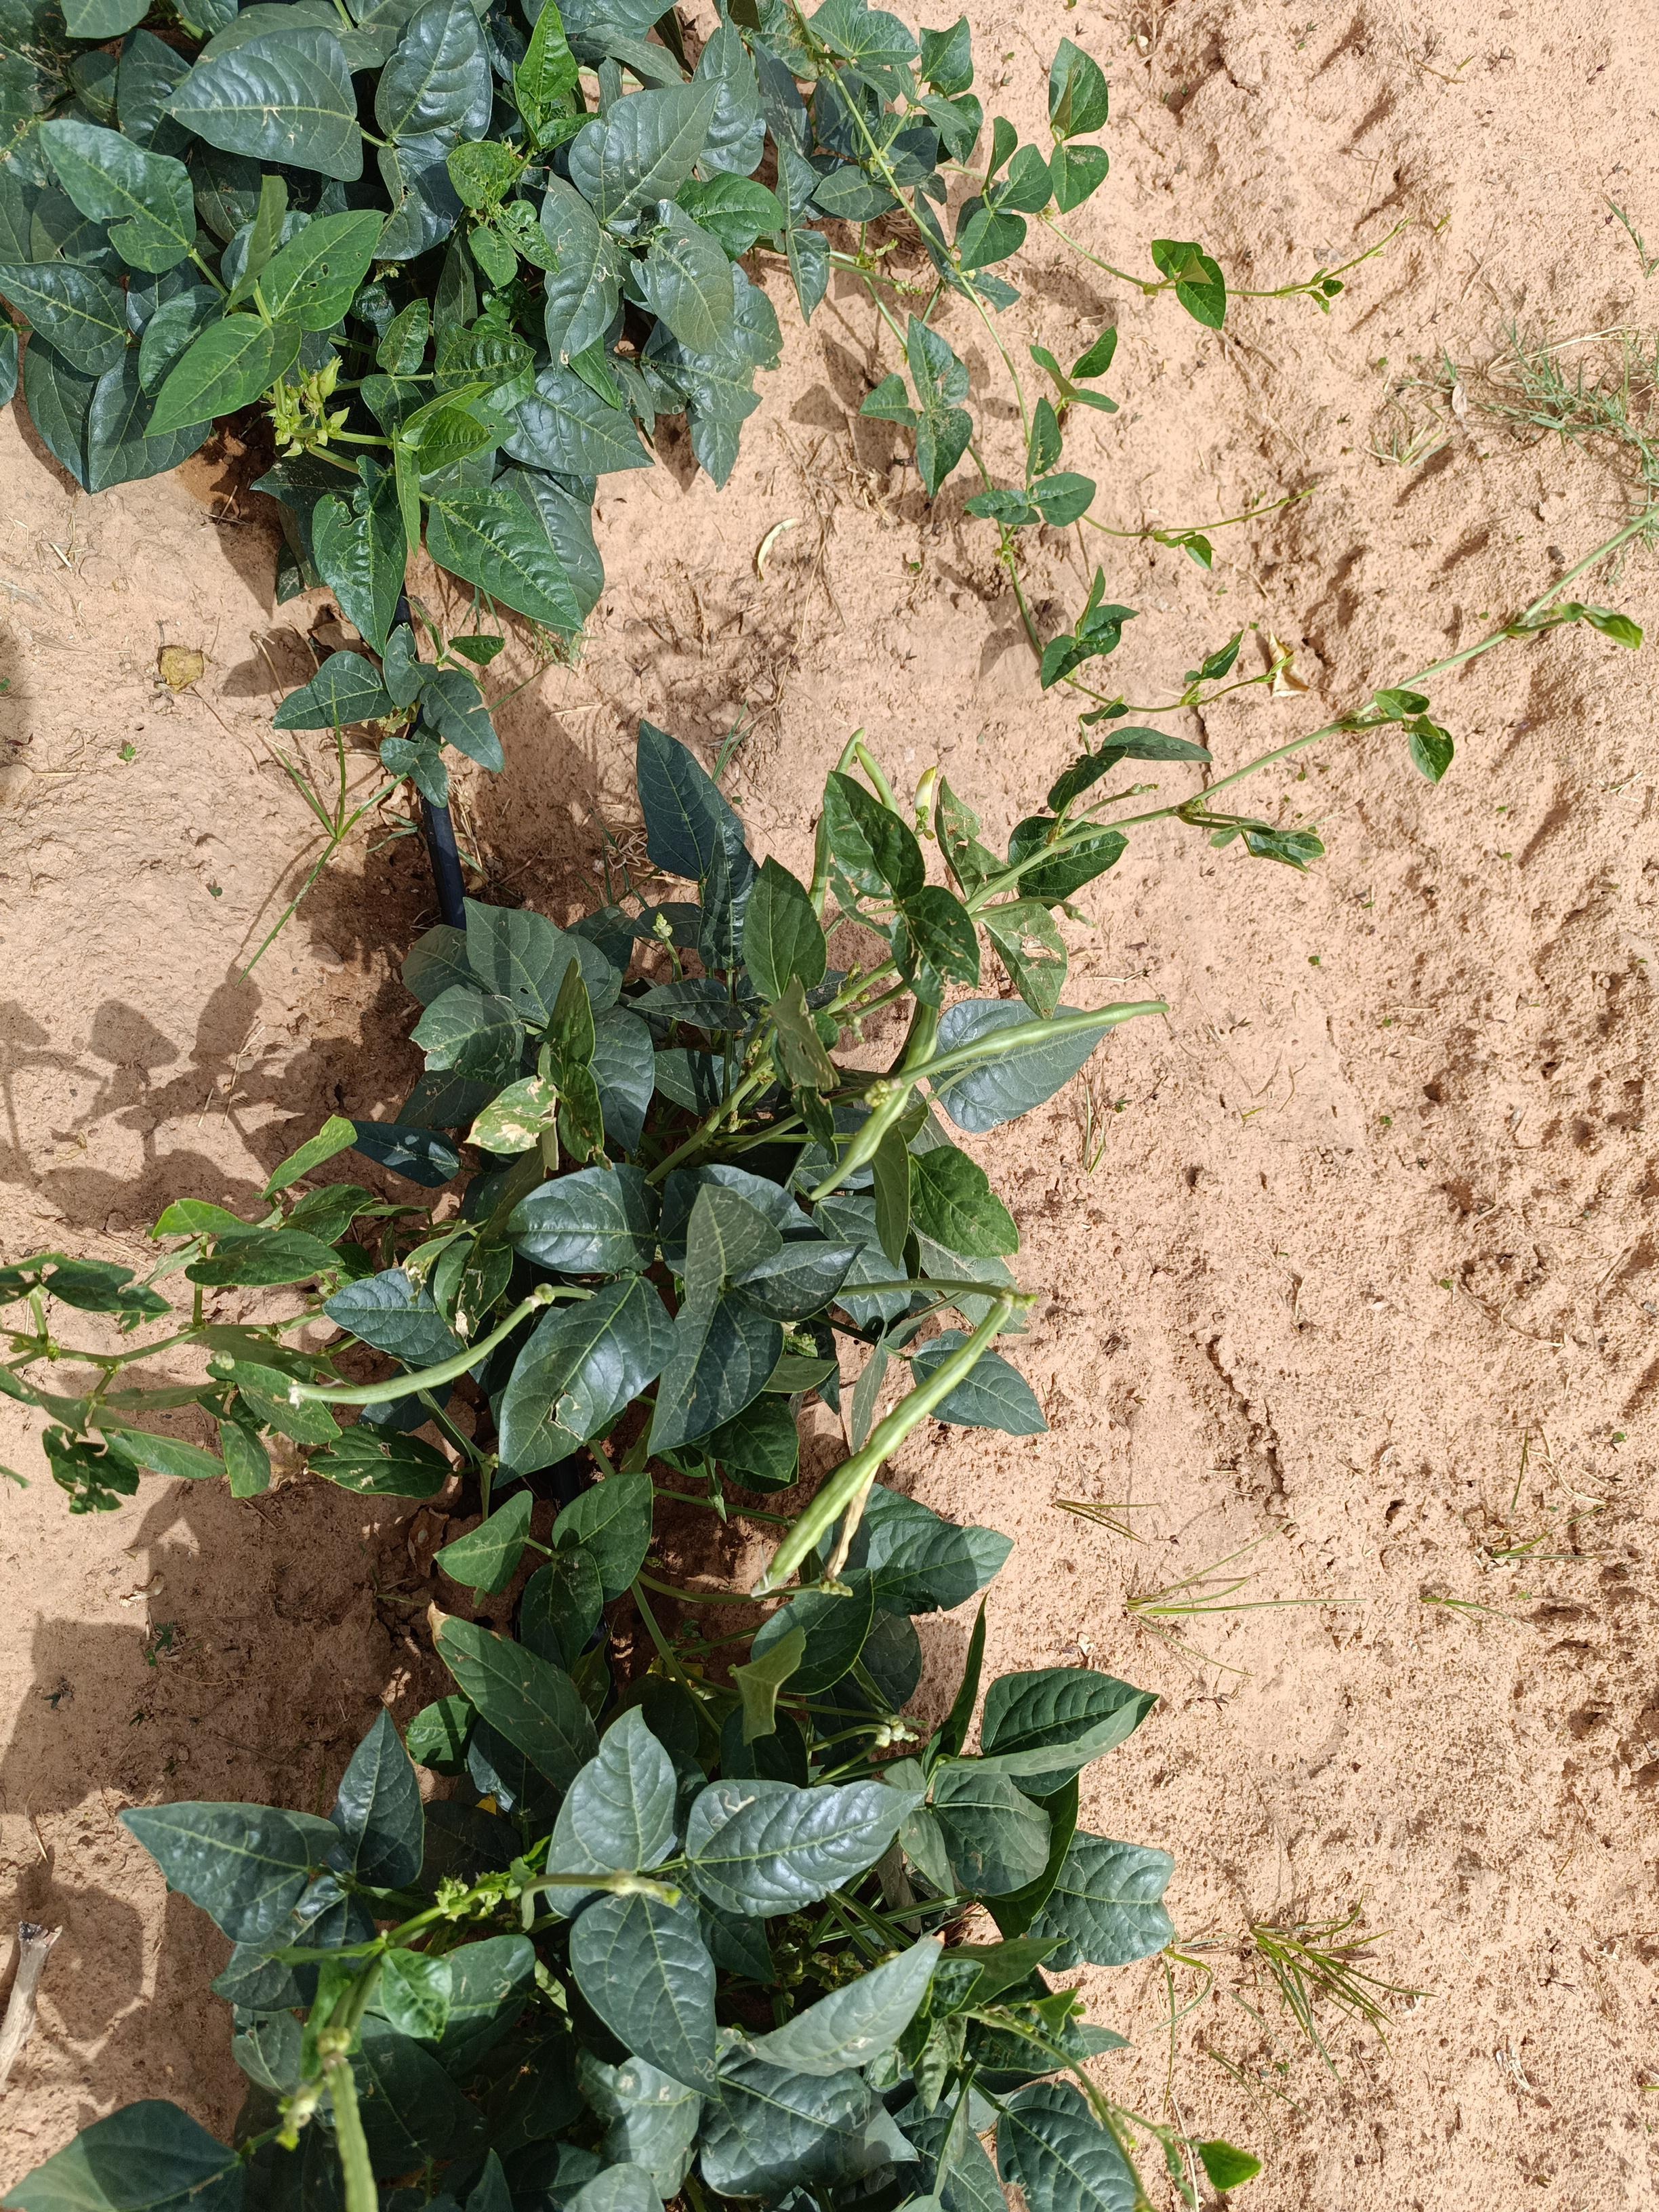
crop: cowpea
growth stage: development pod
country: Nigeria
